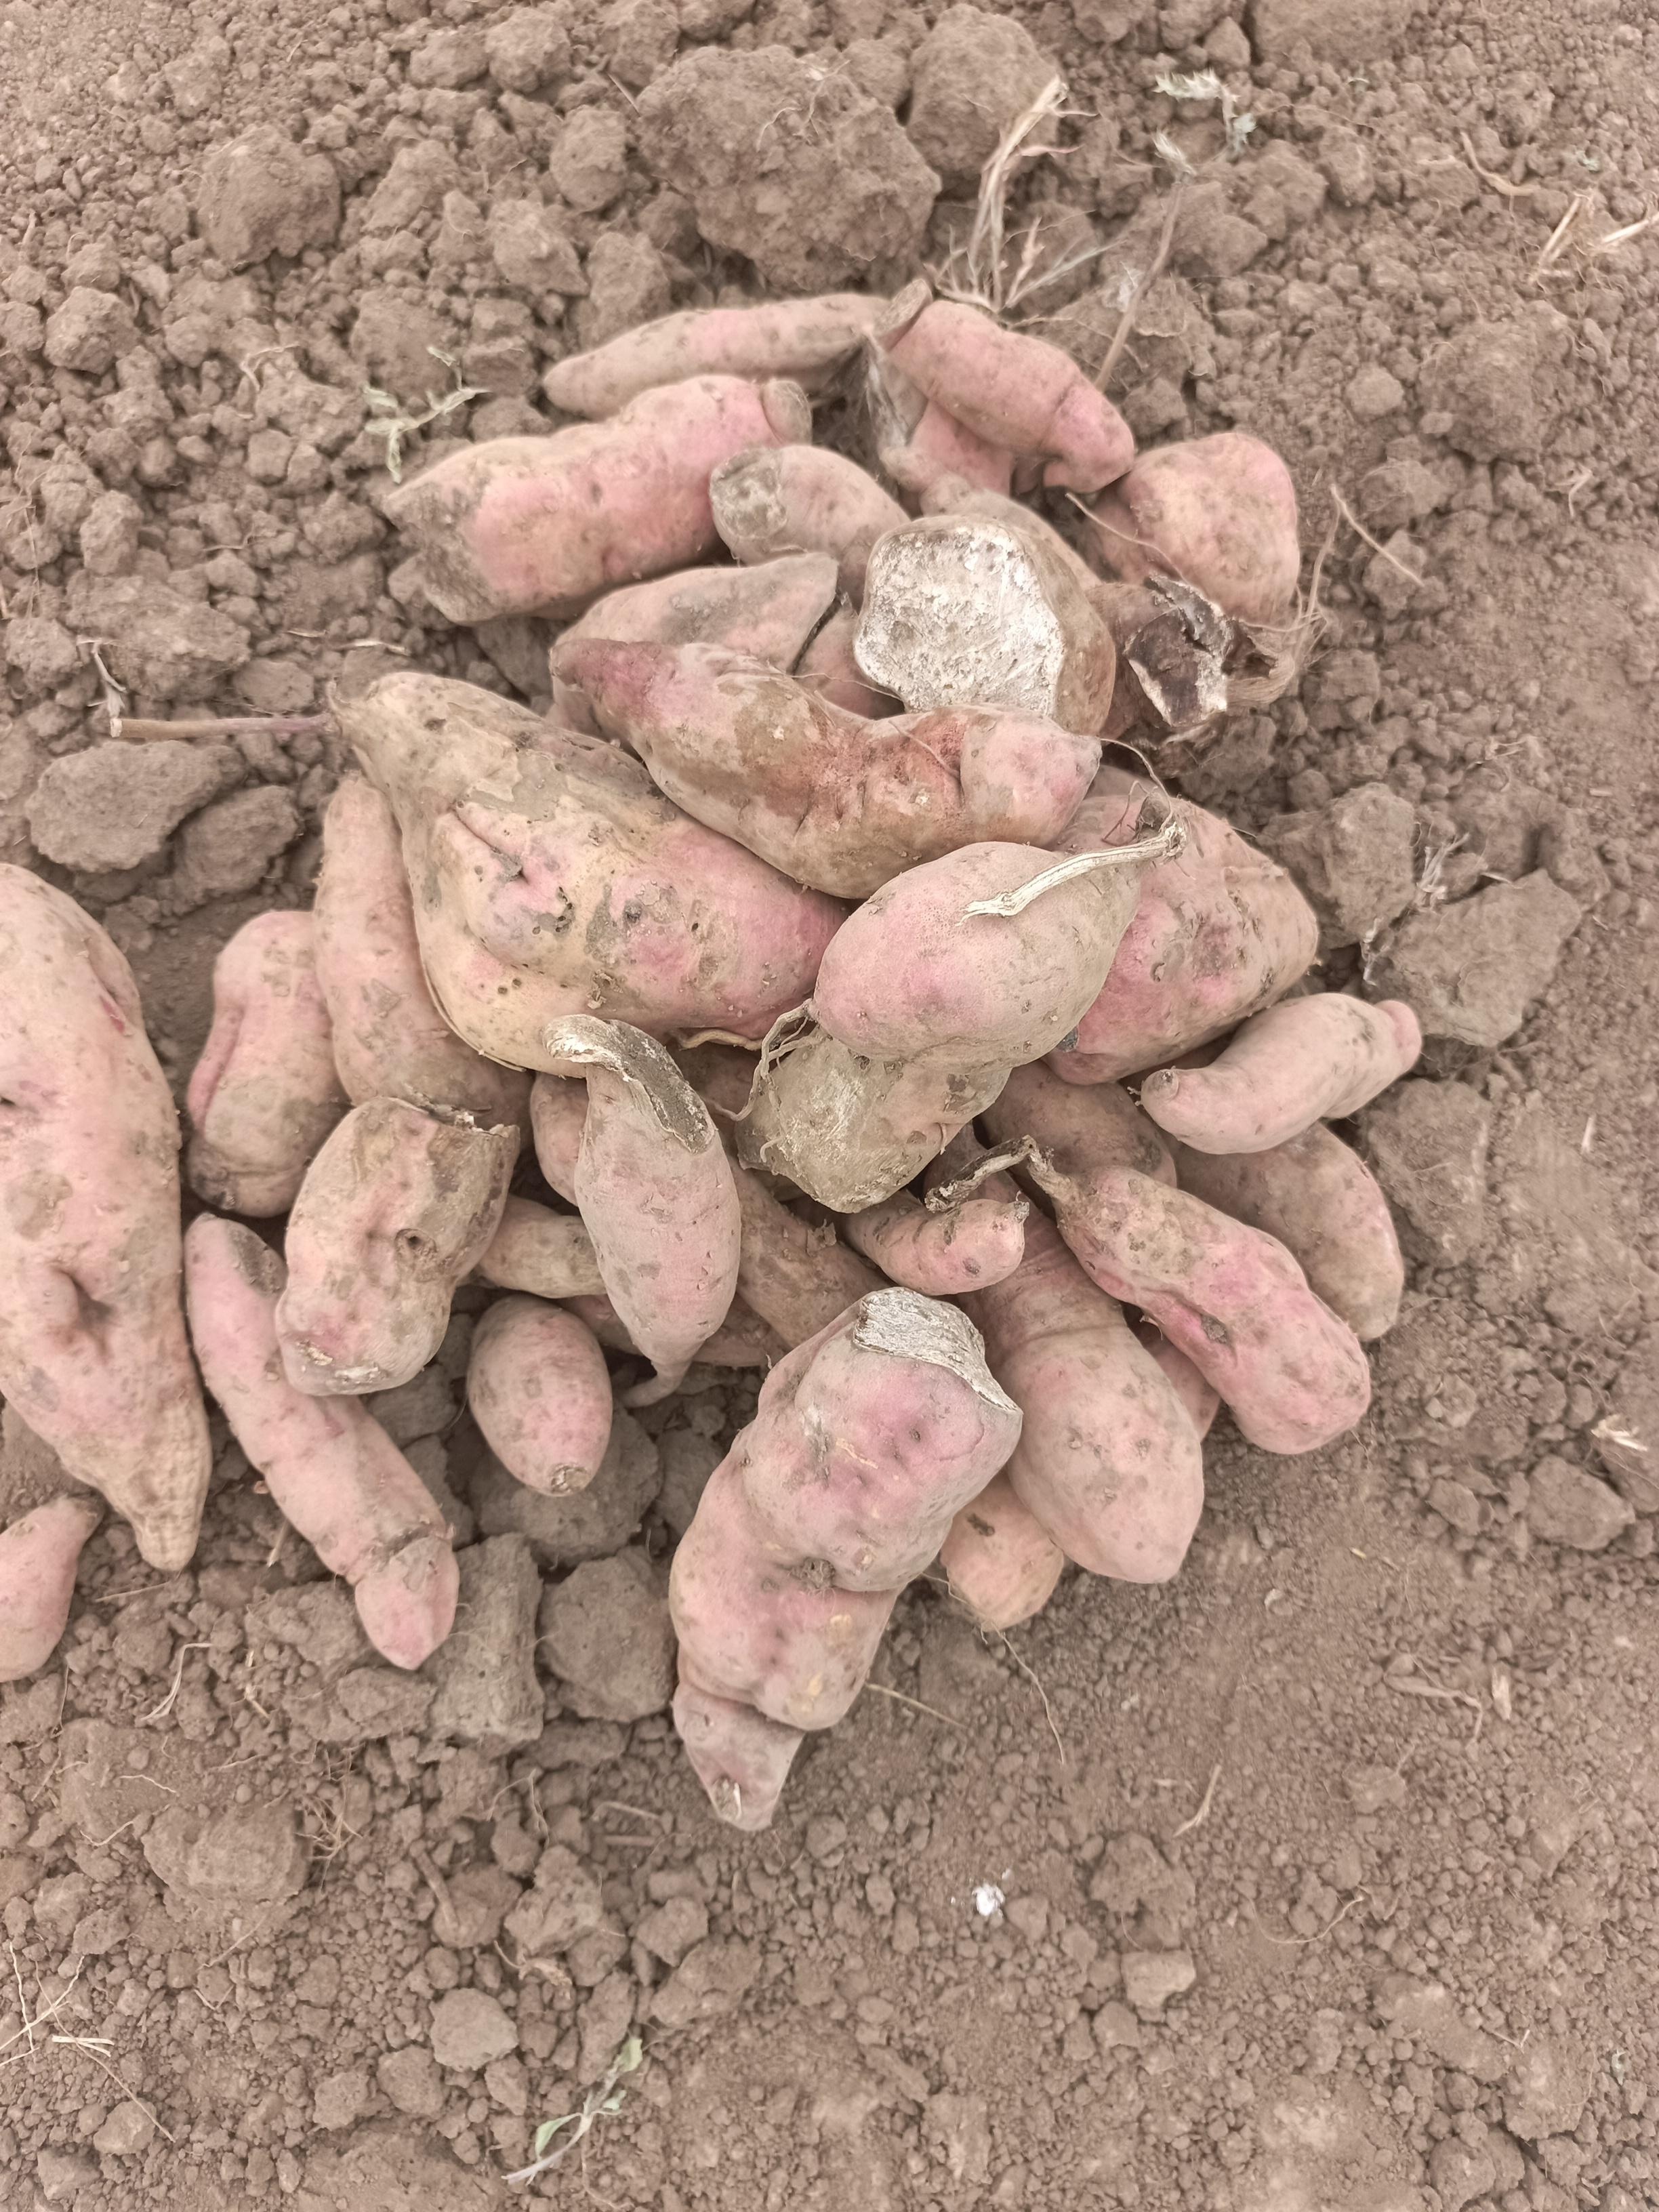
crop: sweet potato
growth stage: harvest maturity
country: Tanzania
